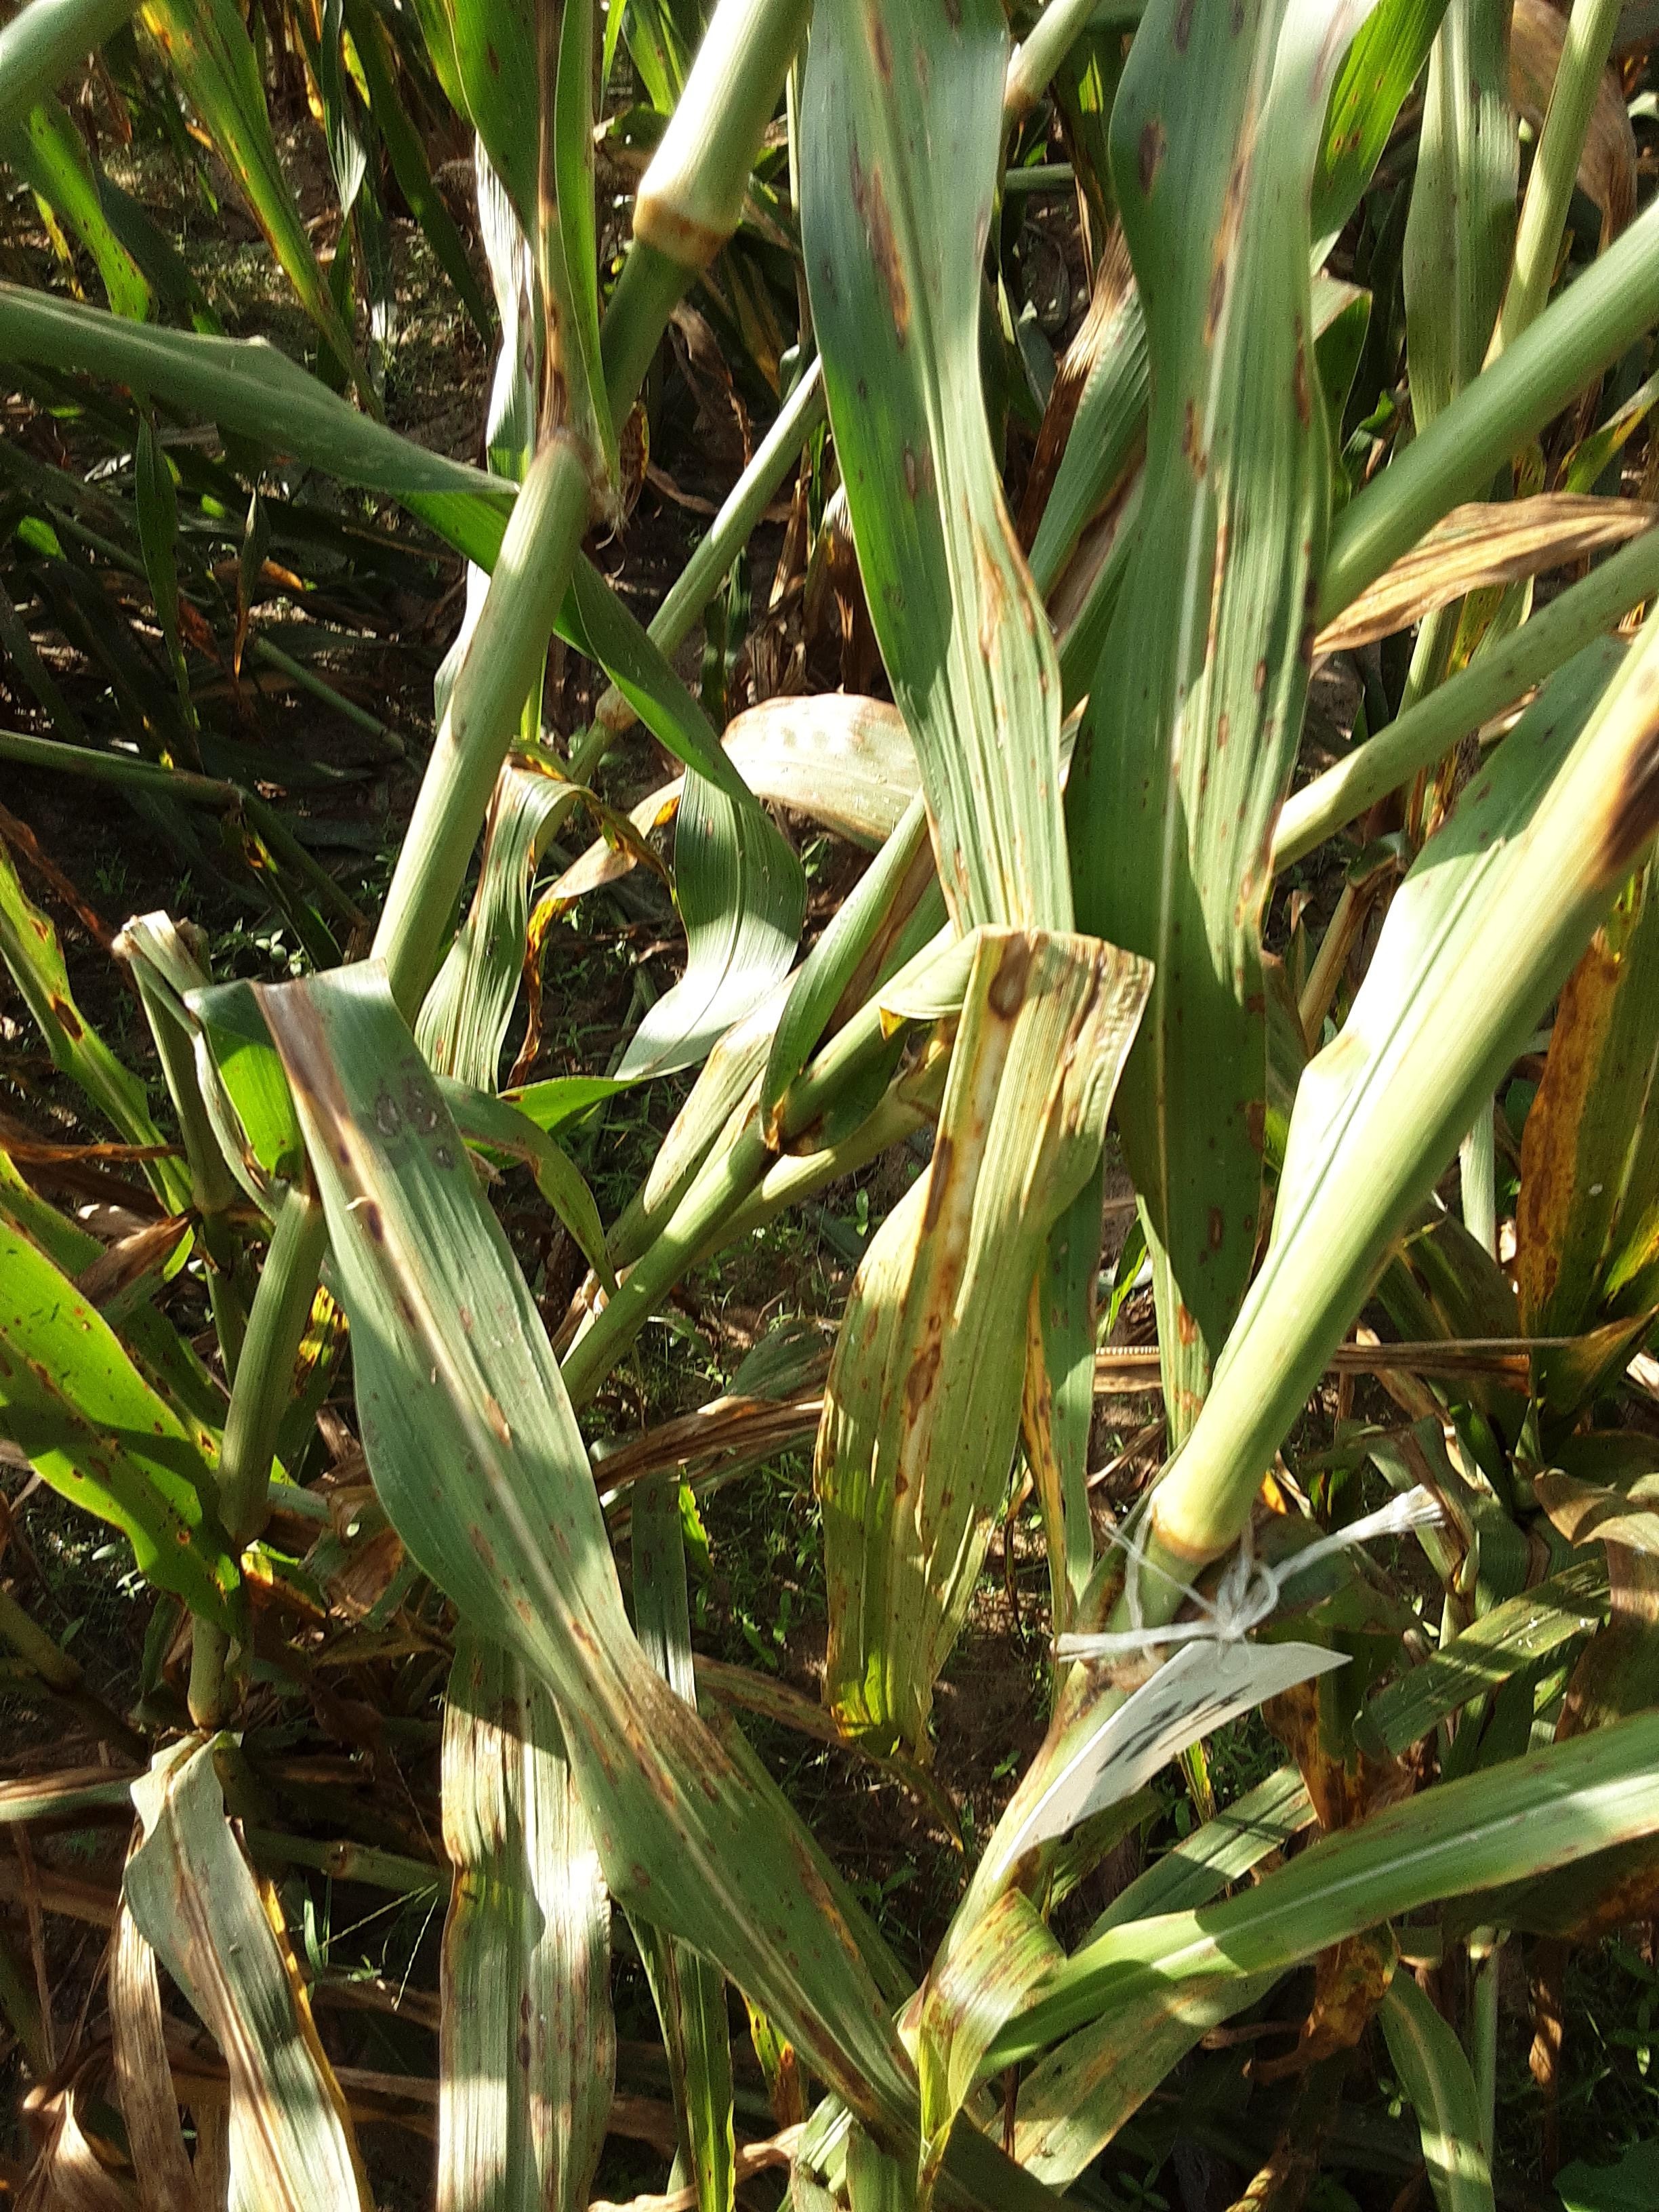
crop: pearl millet
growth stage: filling grain
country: Senegal
